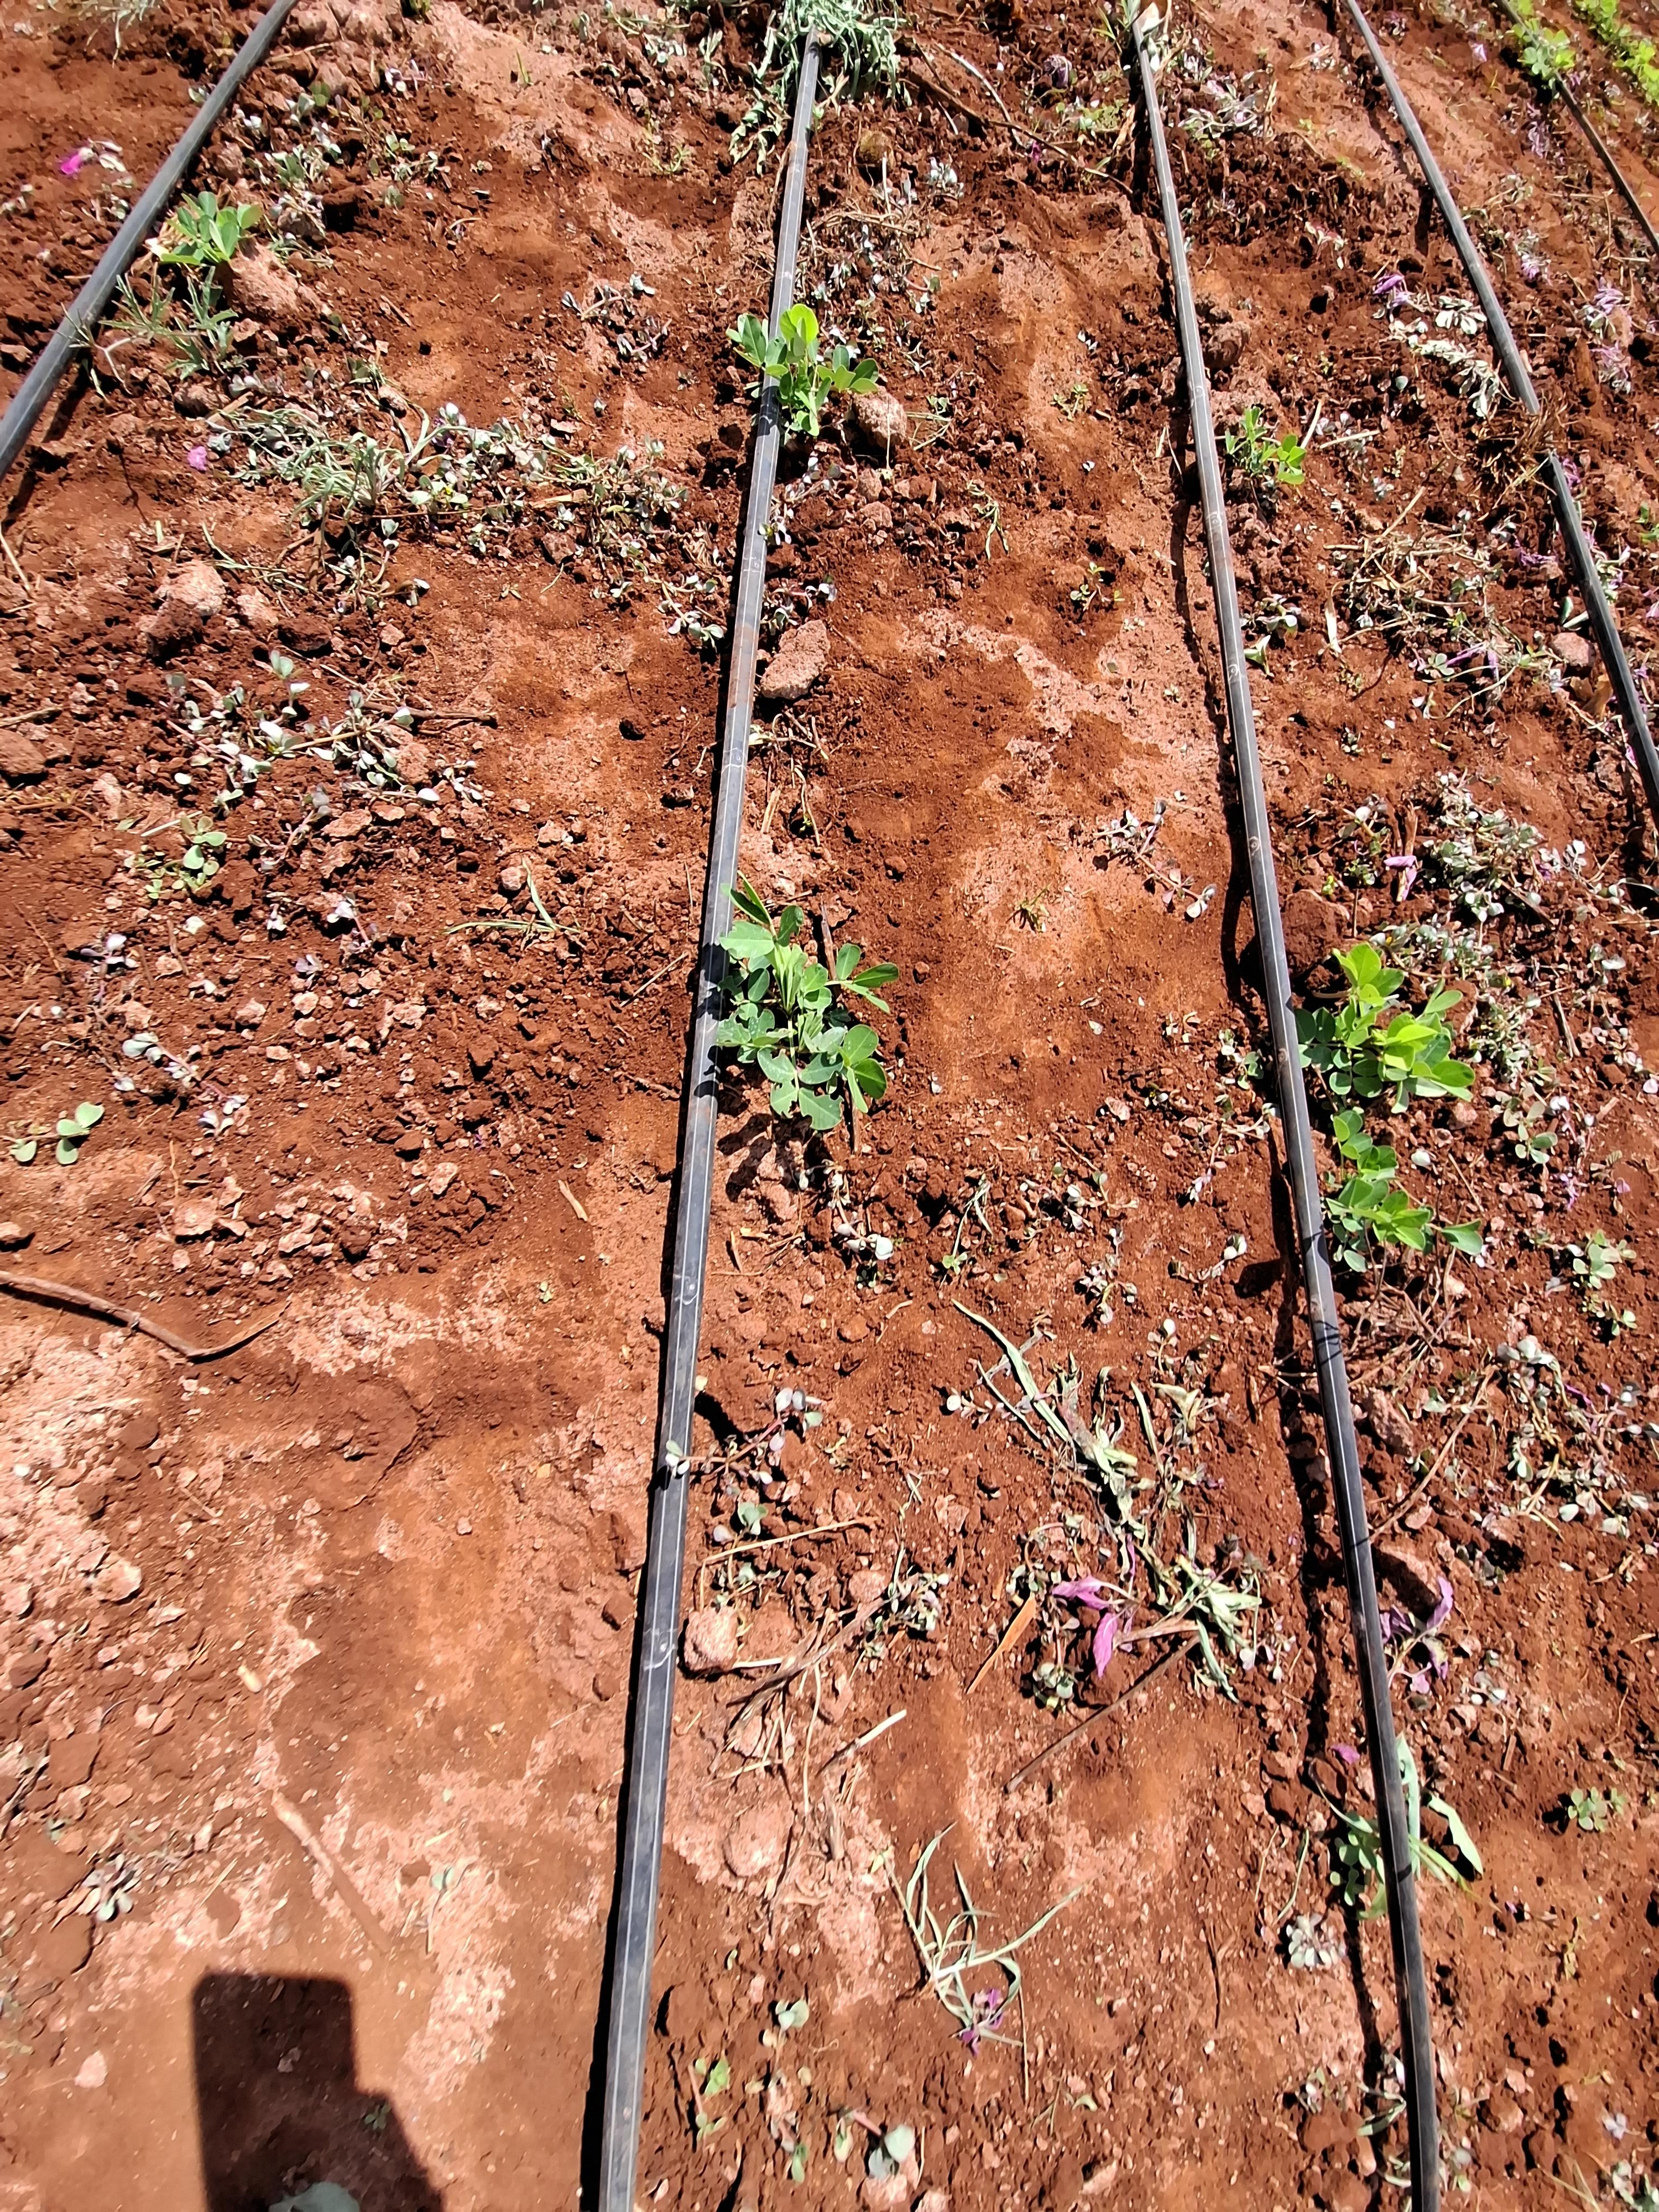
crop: groundnut
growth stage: vegetative
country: Kenya
